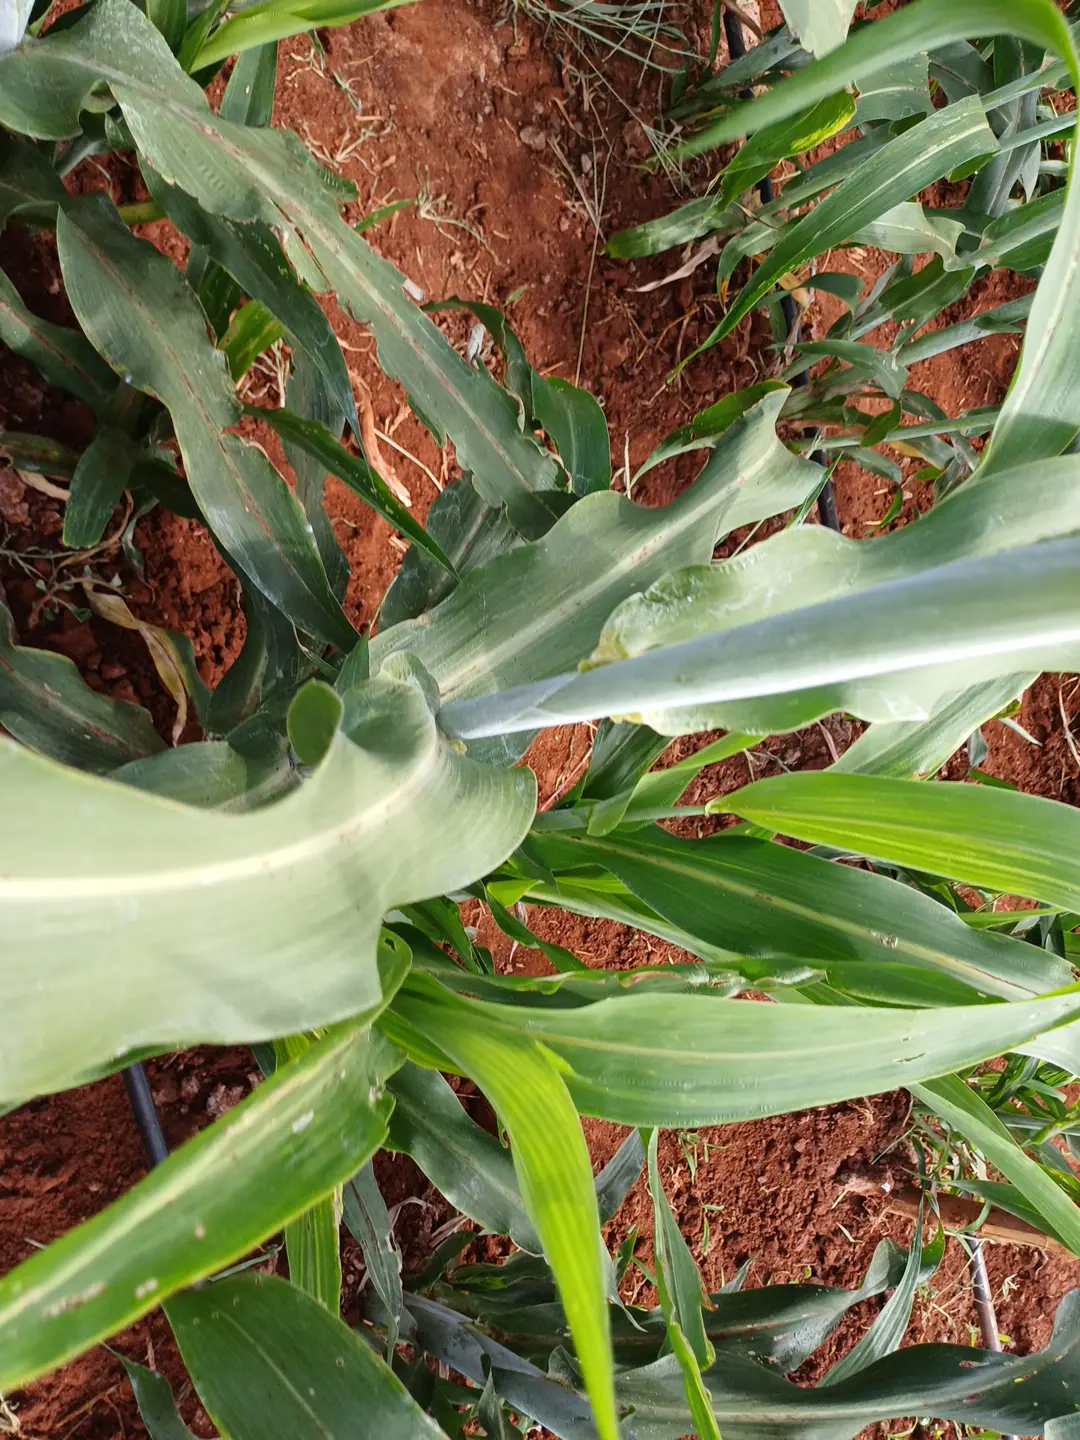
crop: sorghum
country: Kenya
